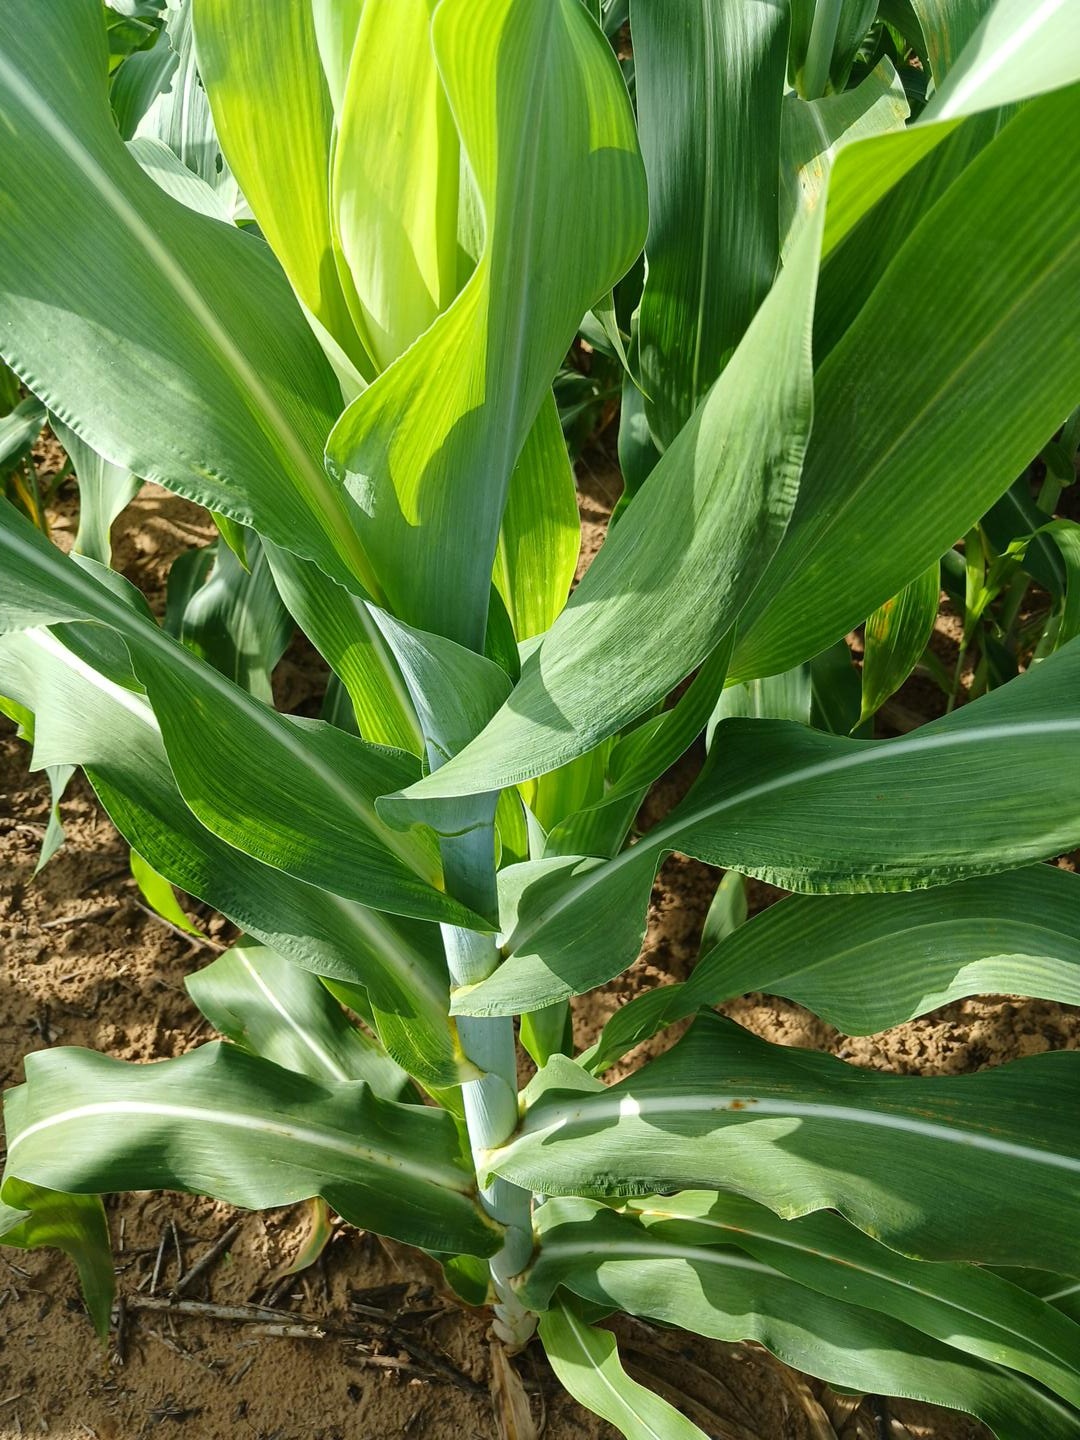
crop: sorghum
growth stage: vegetative
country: Senegal
